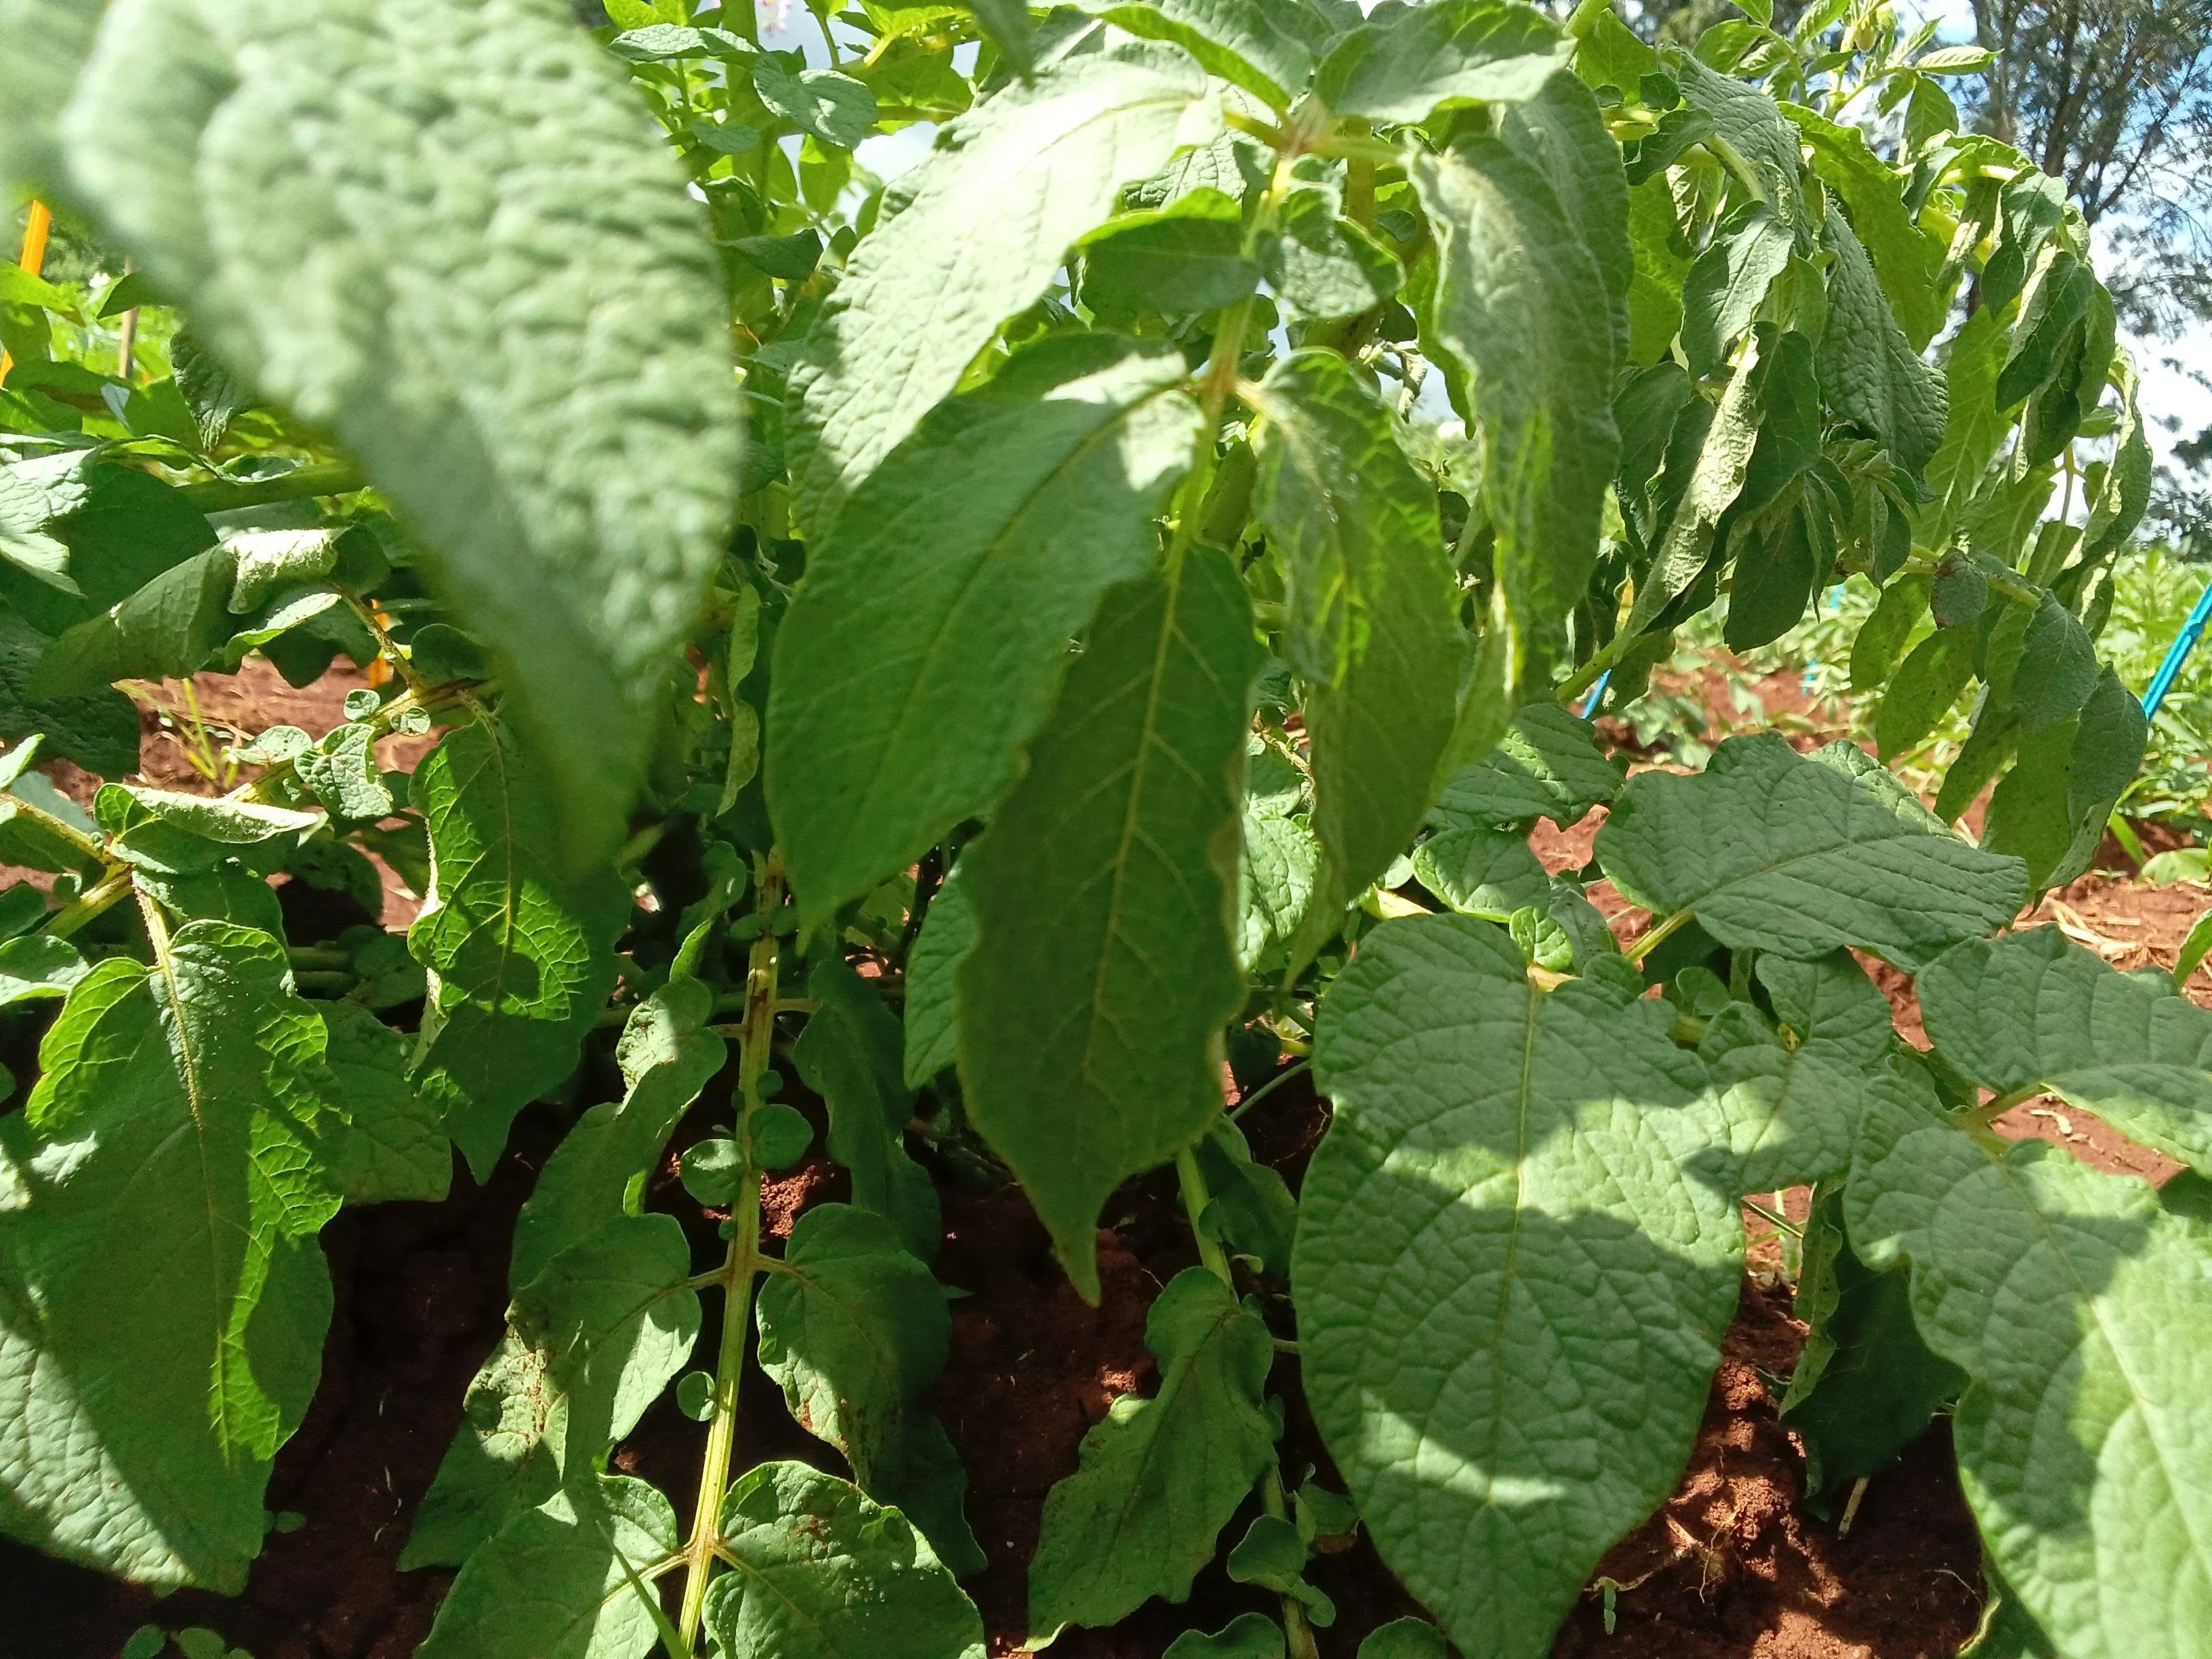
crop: potato
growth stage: flowering
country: Kenya
